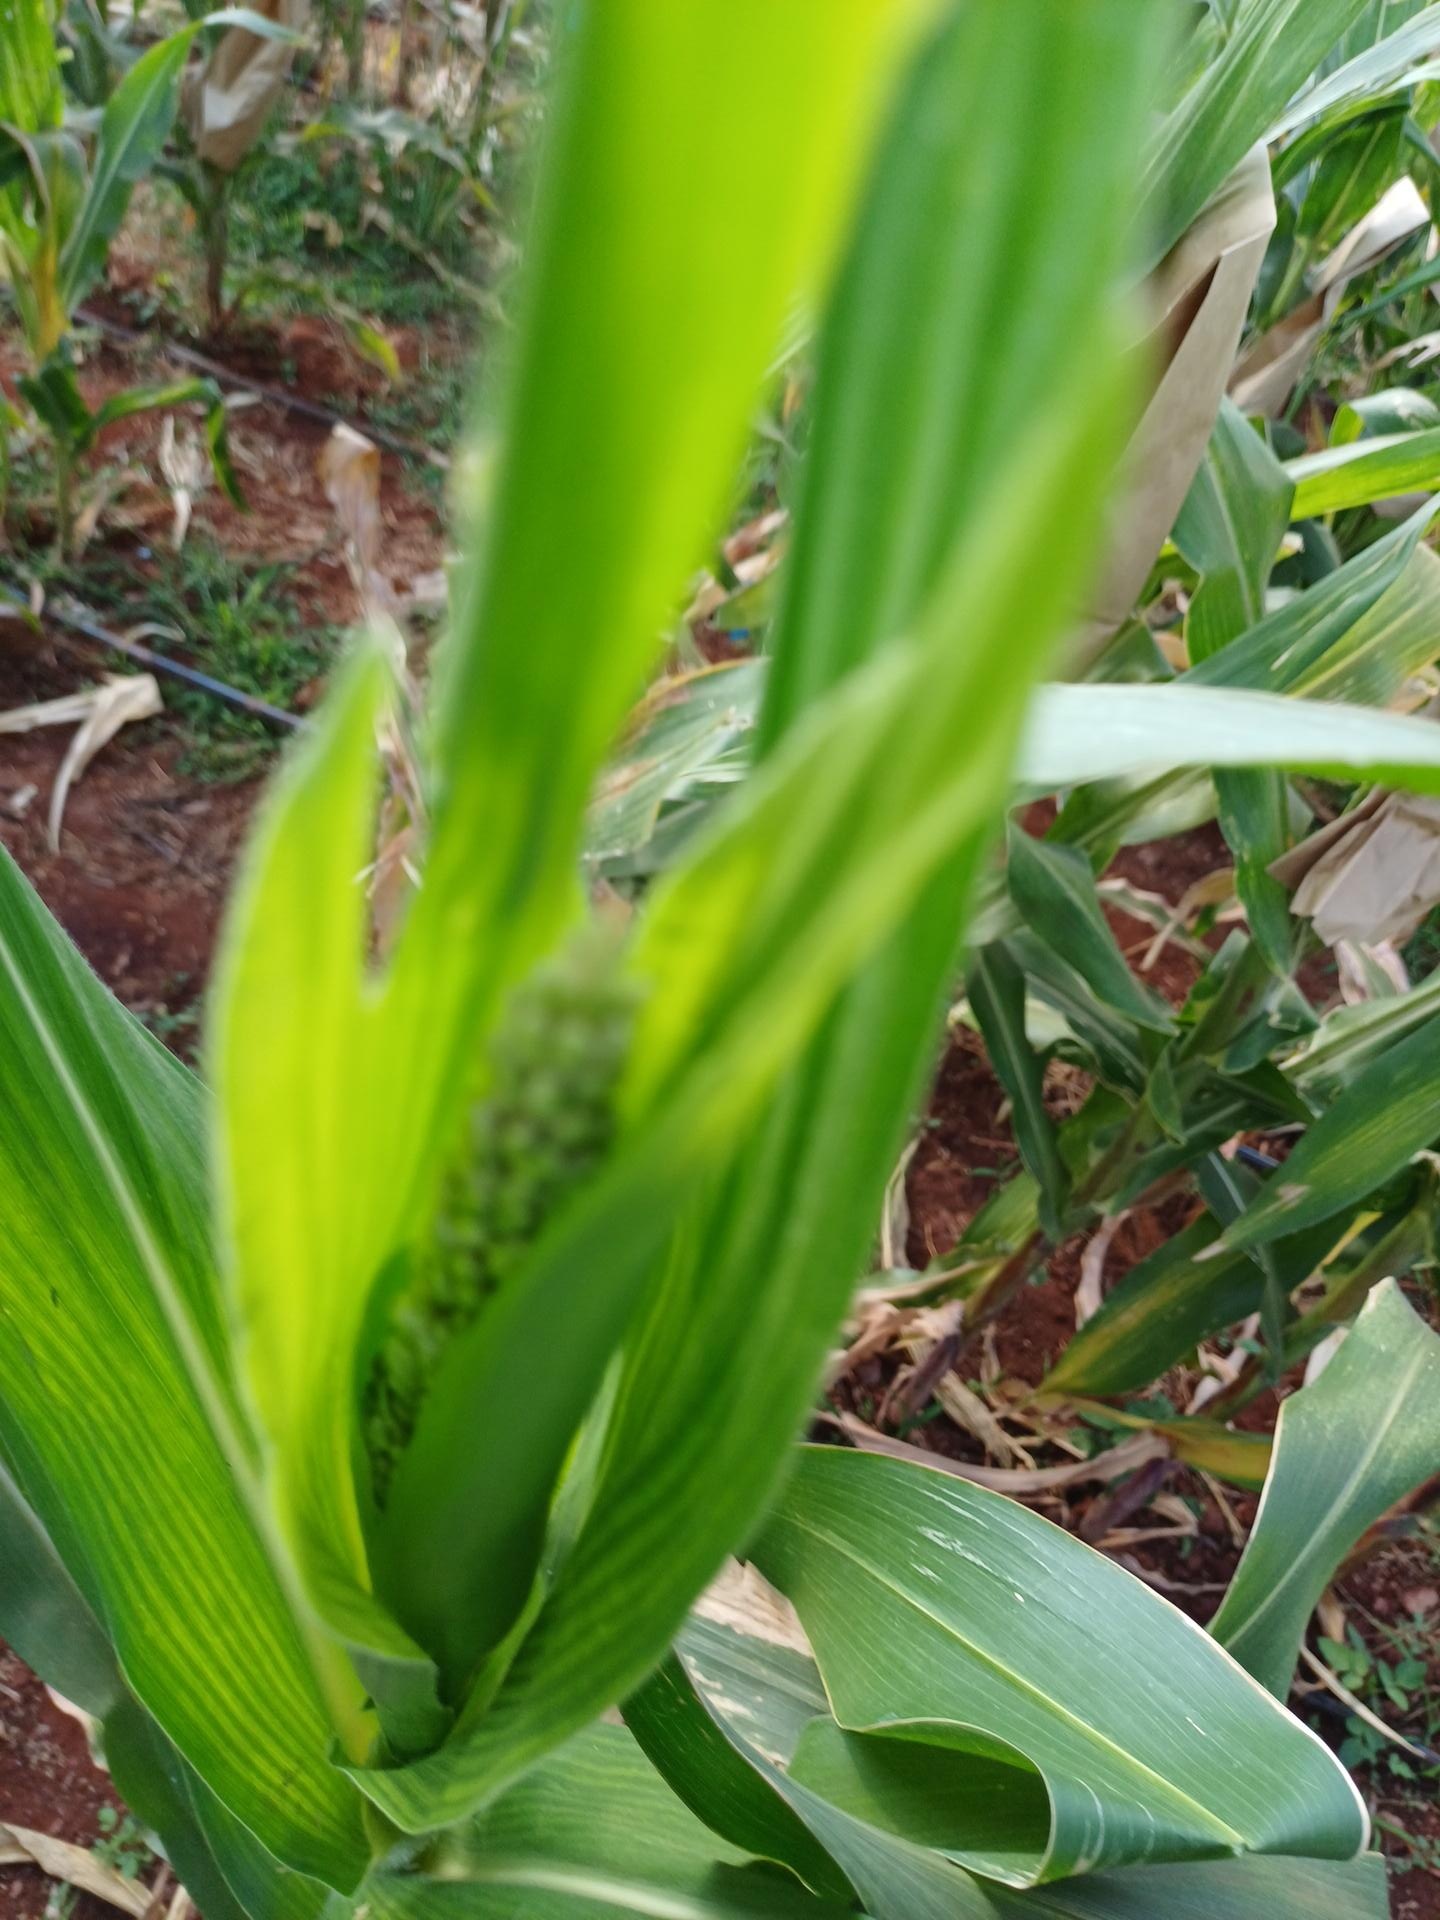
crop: maize
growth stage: flowering
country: Kenya
